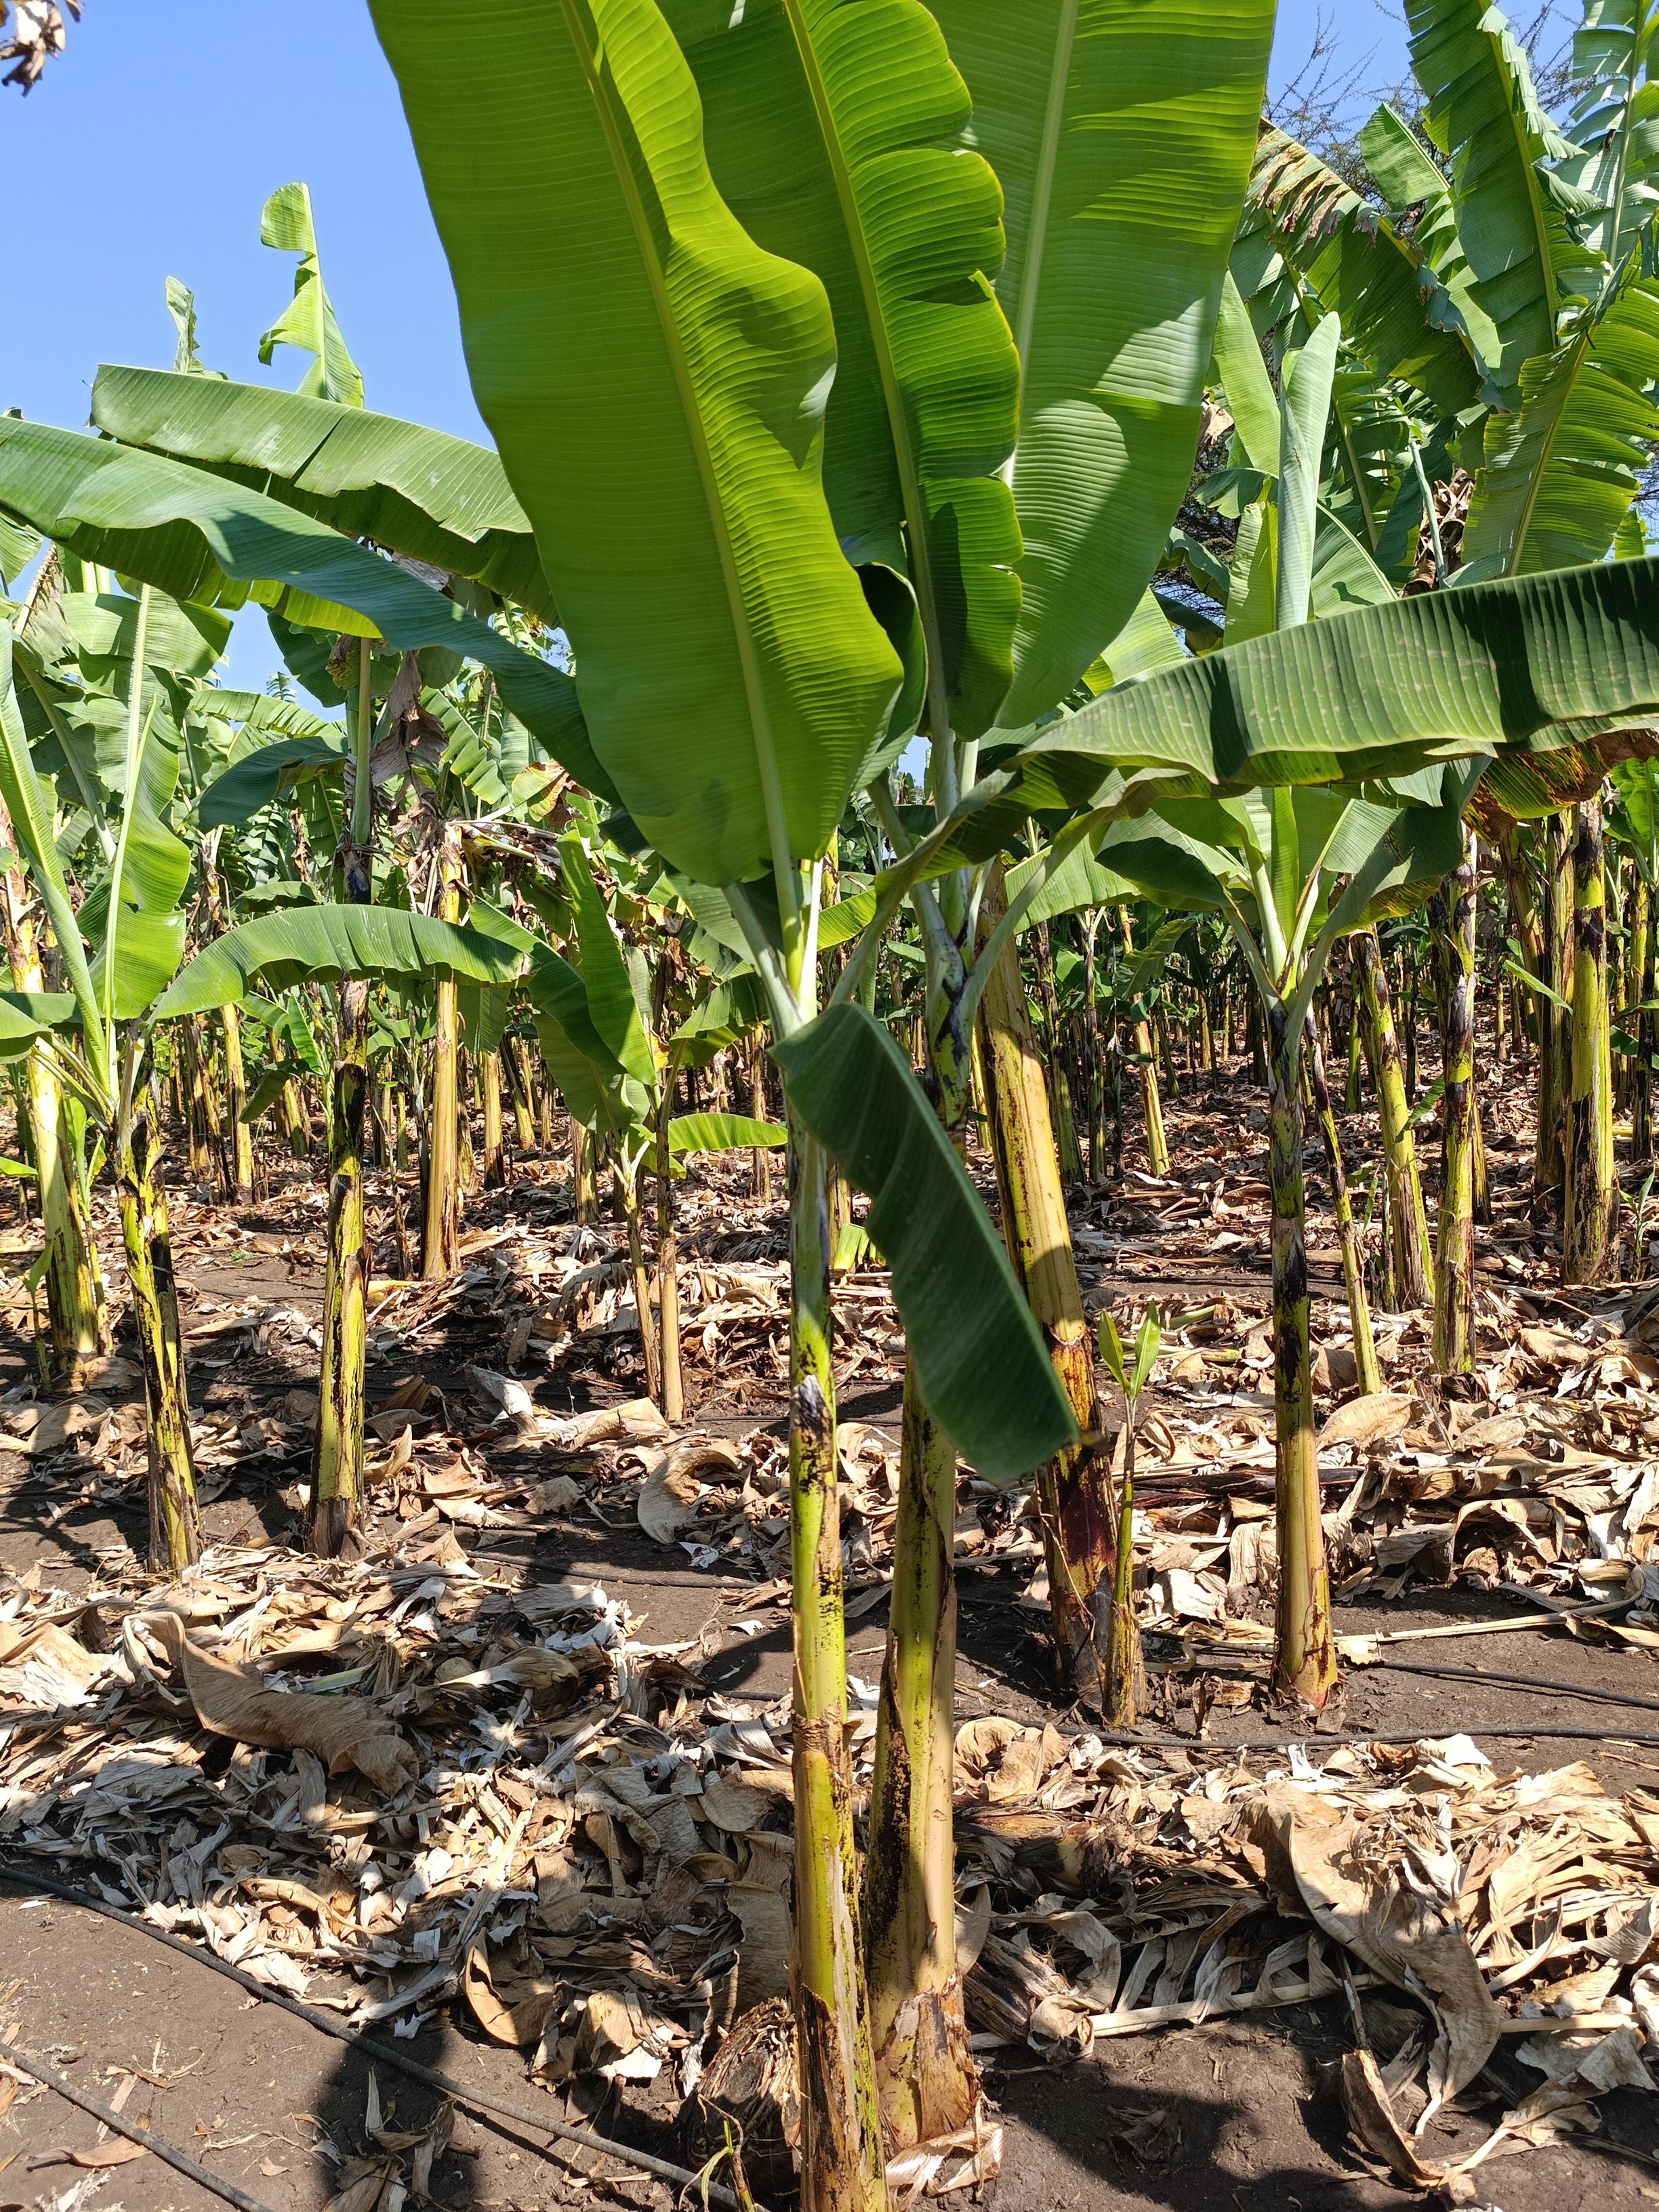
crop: banana
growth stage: vegetative
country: Tanzania
